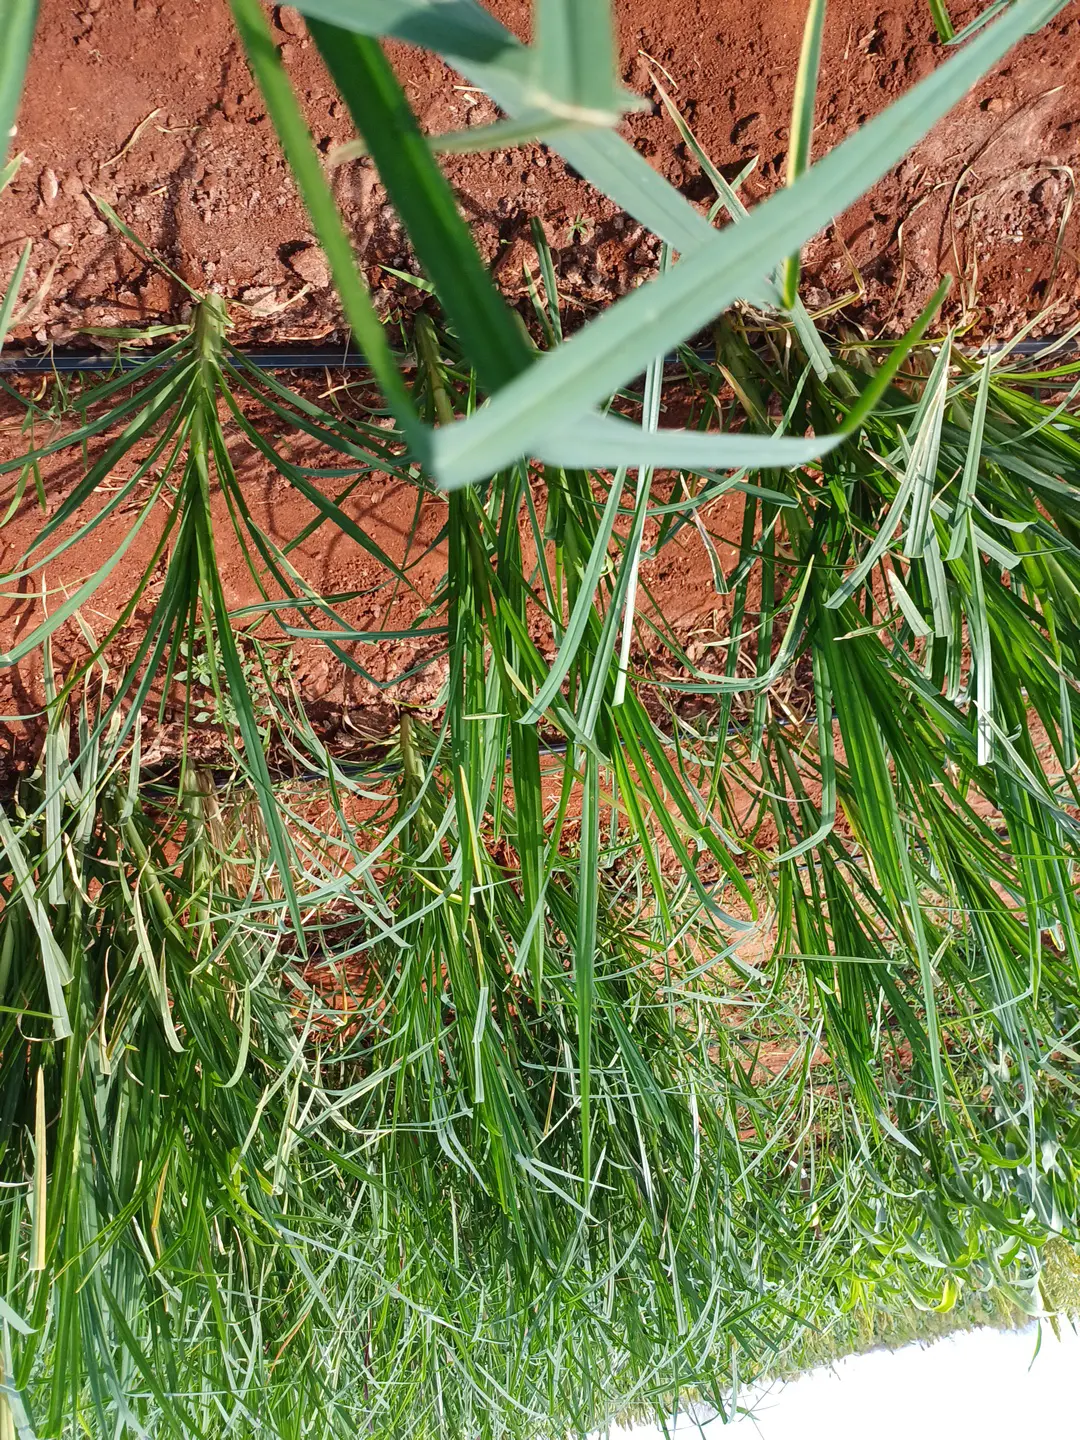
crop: finger millet
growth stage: flowering
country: Kenya
